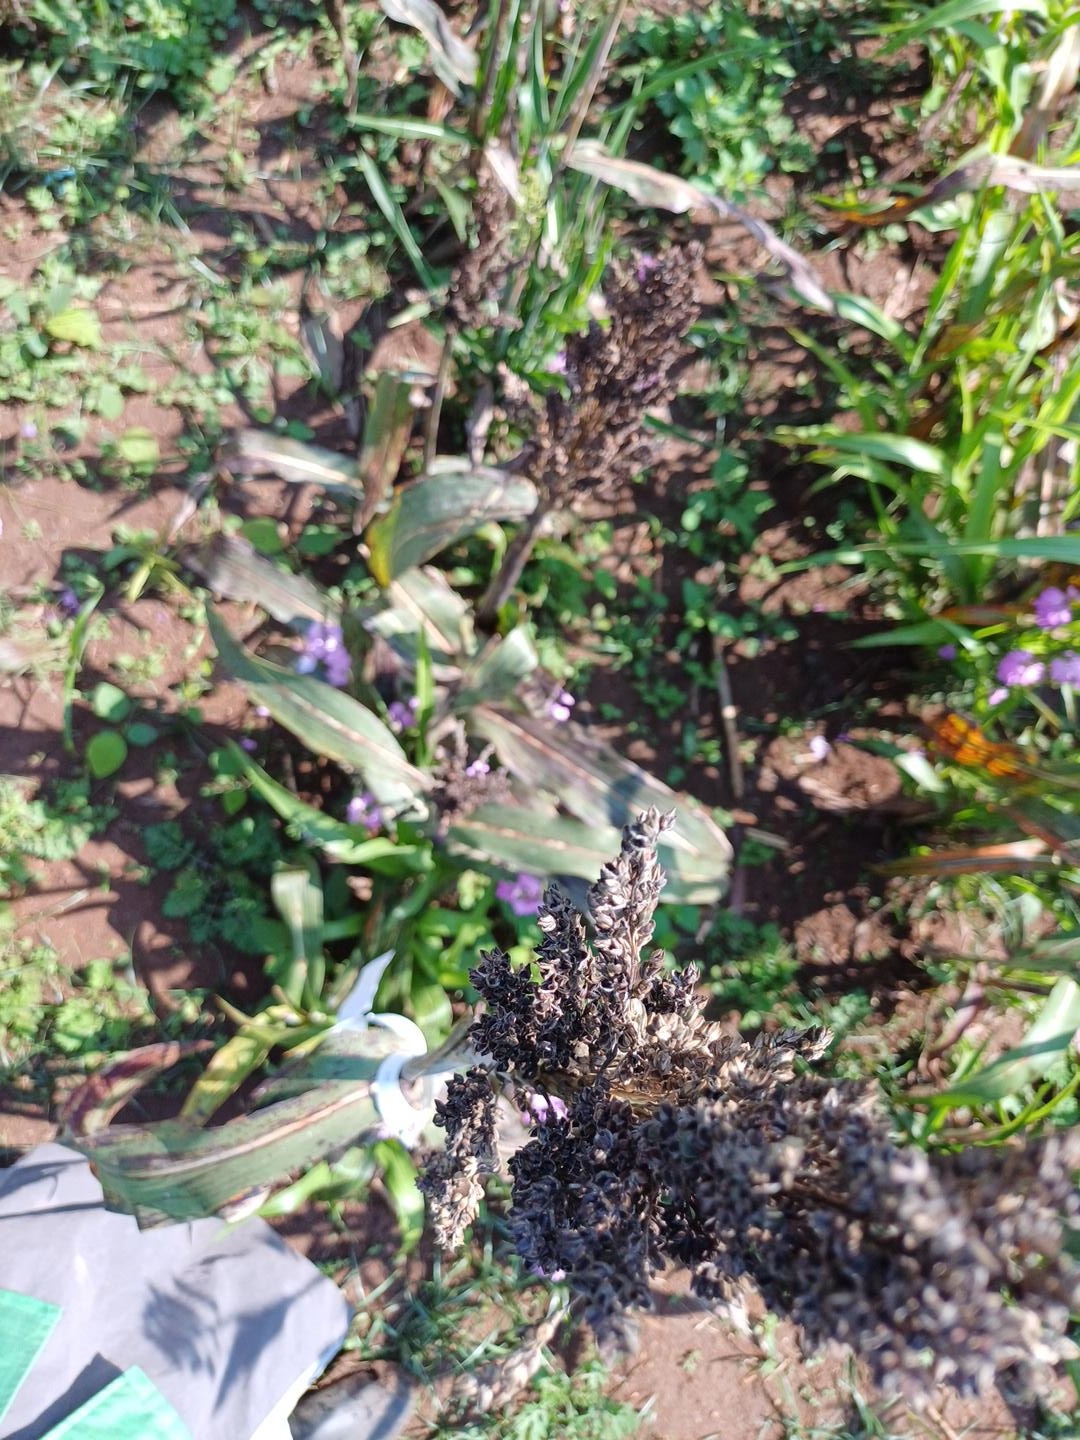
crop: sorghum
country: Kenya
